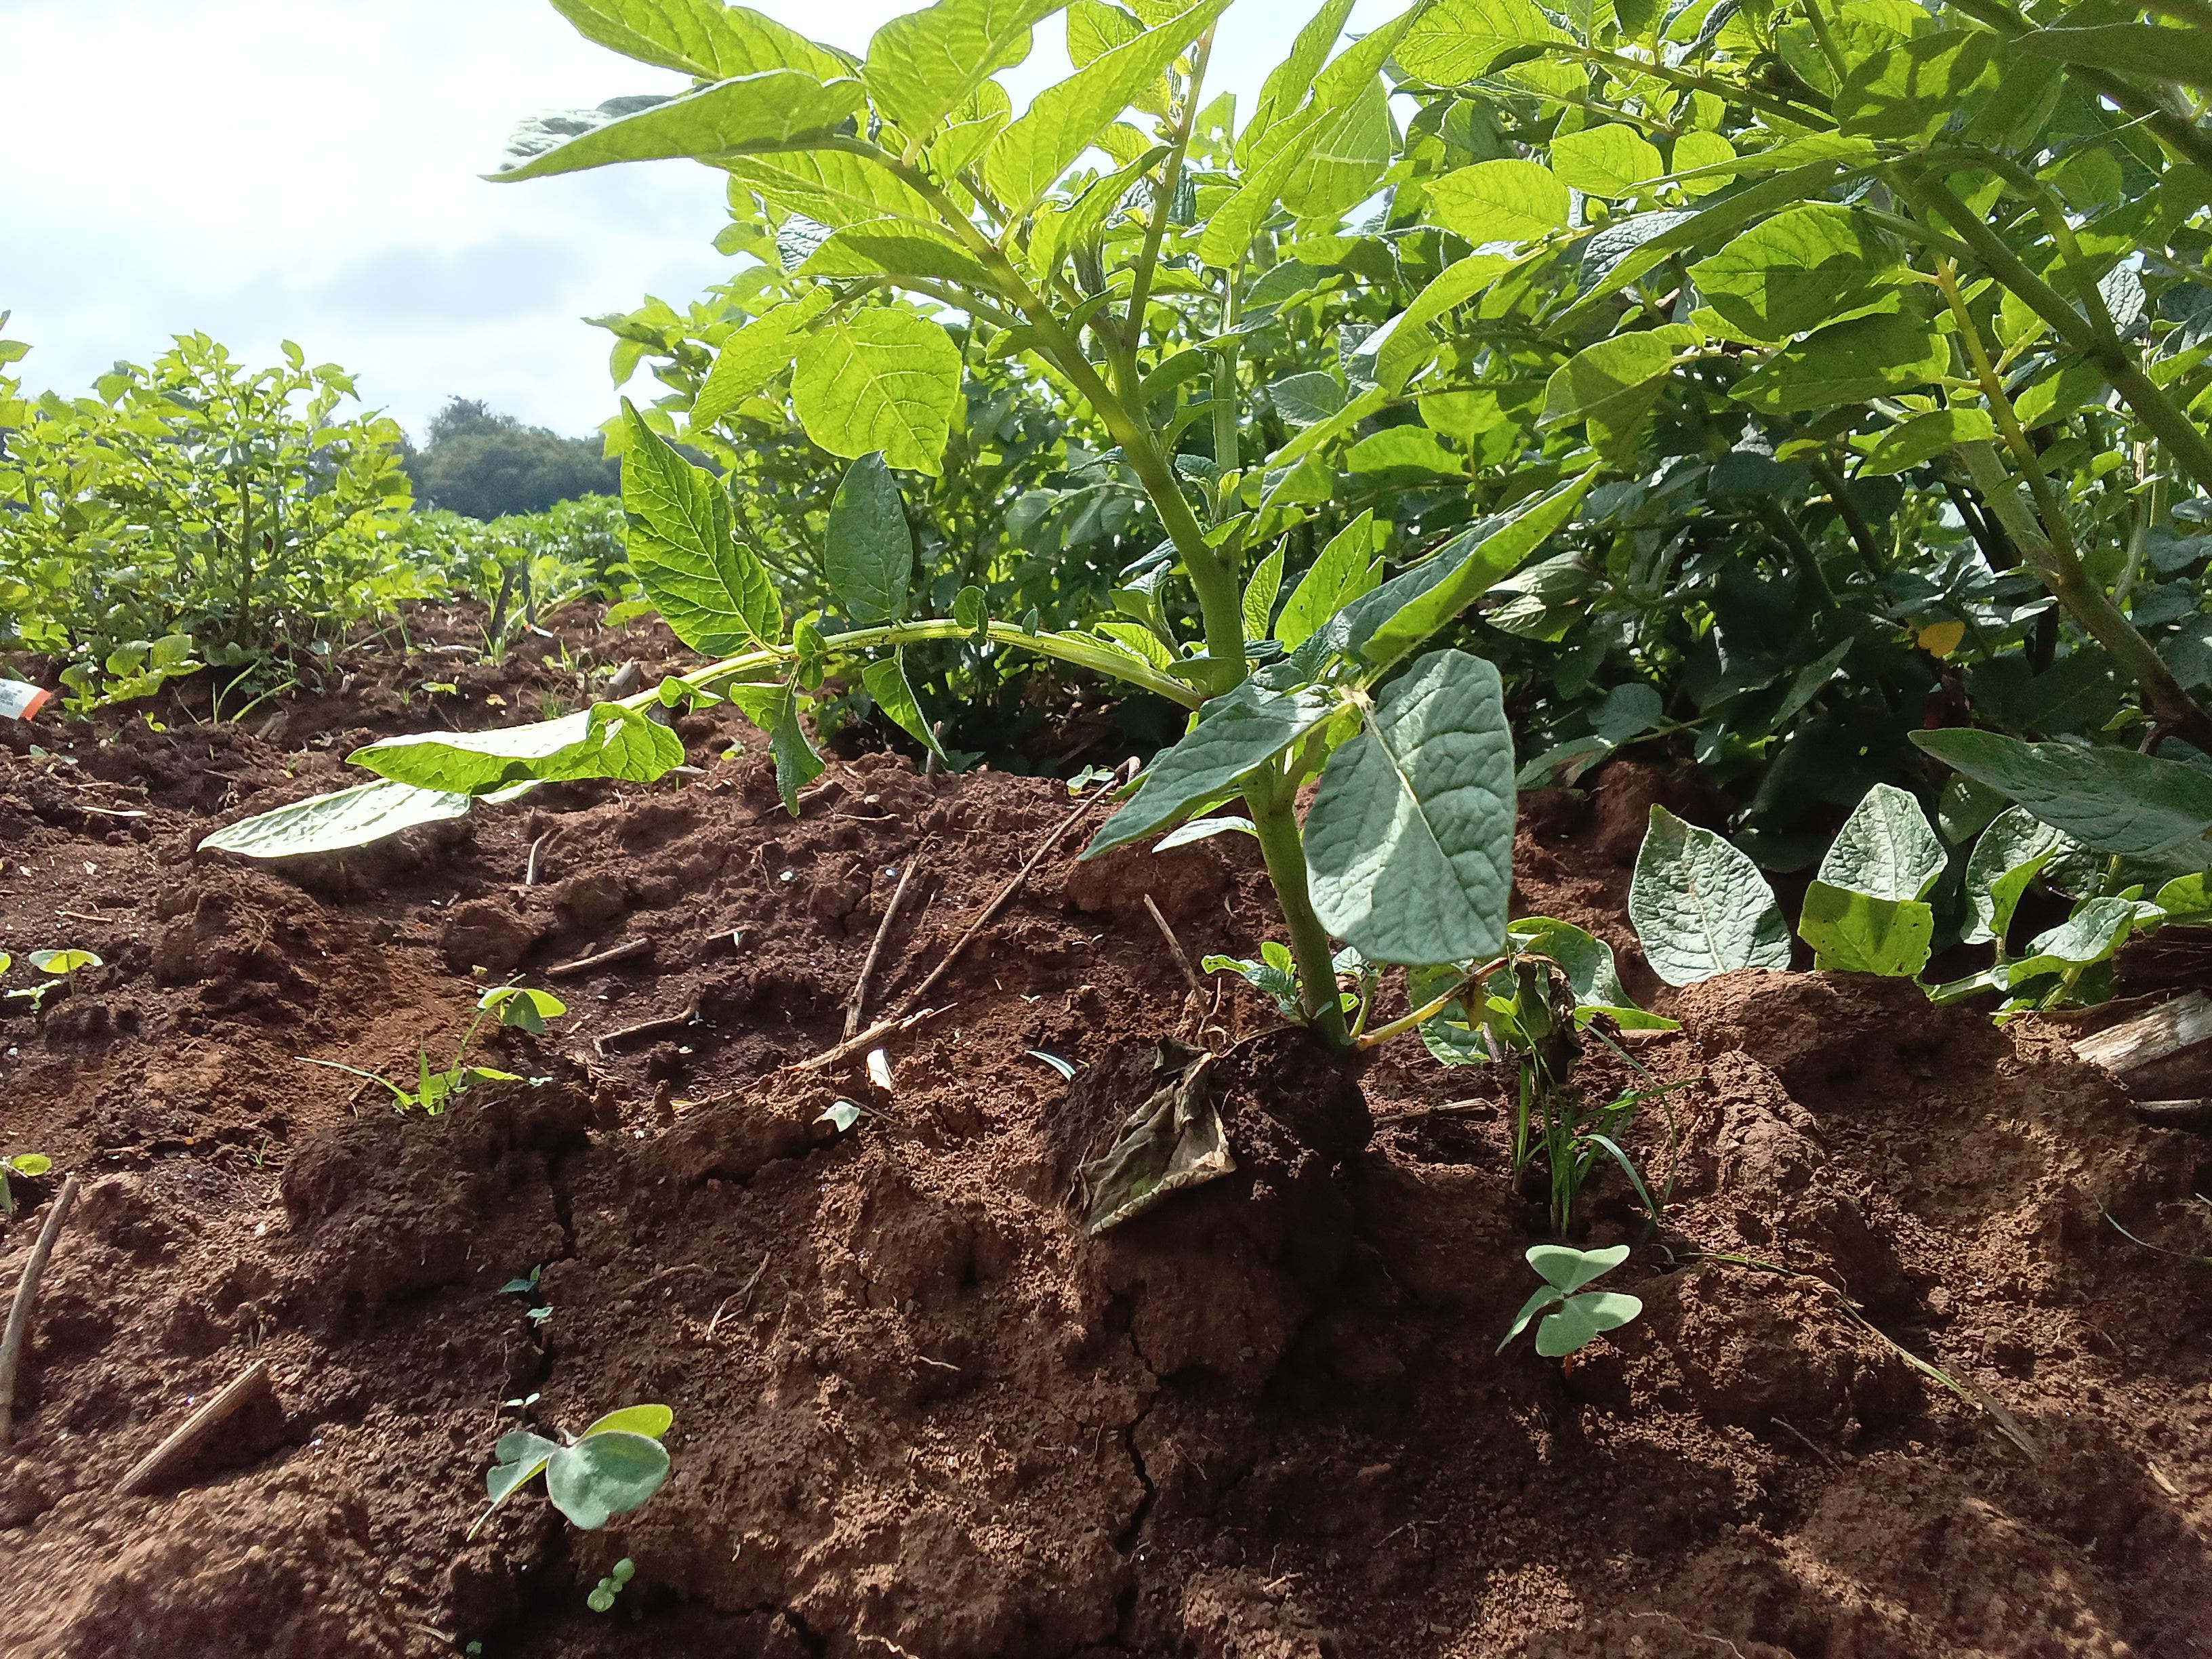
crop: potato
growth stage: vegetative
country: Kenya
